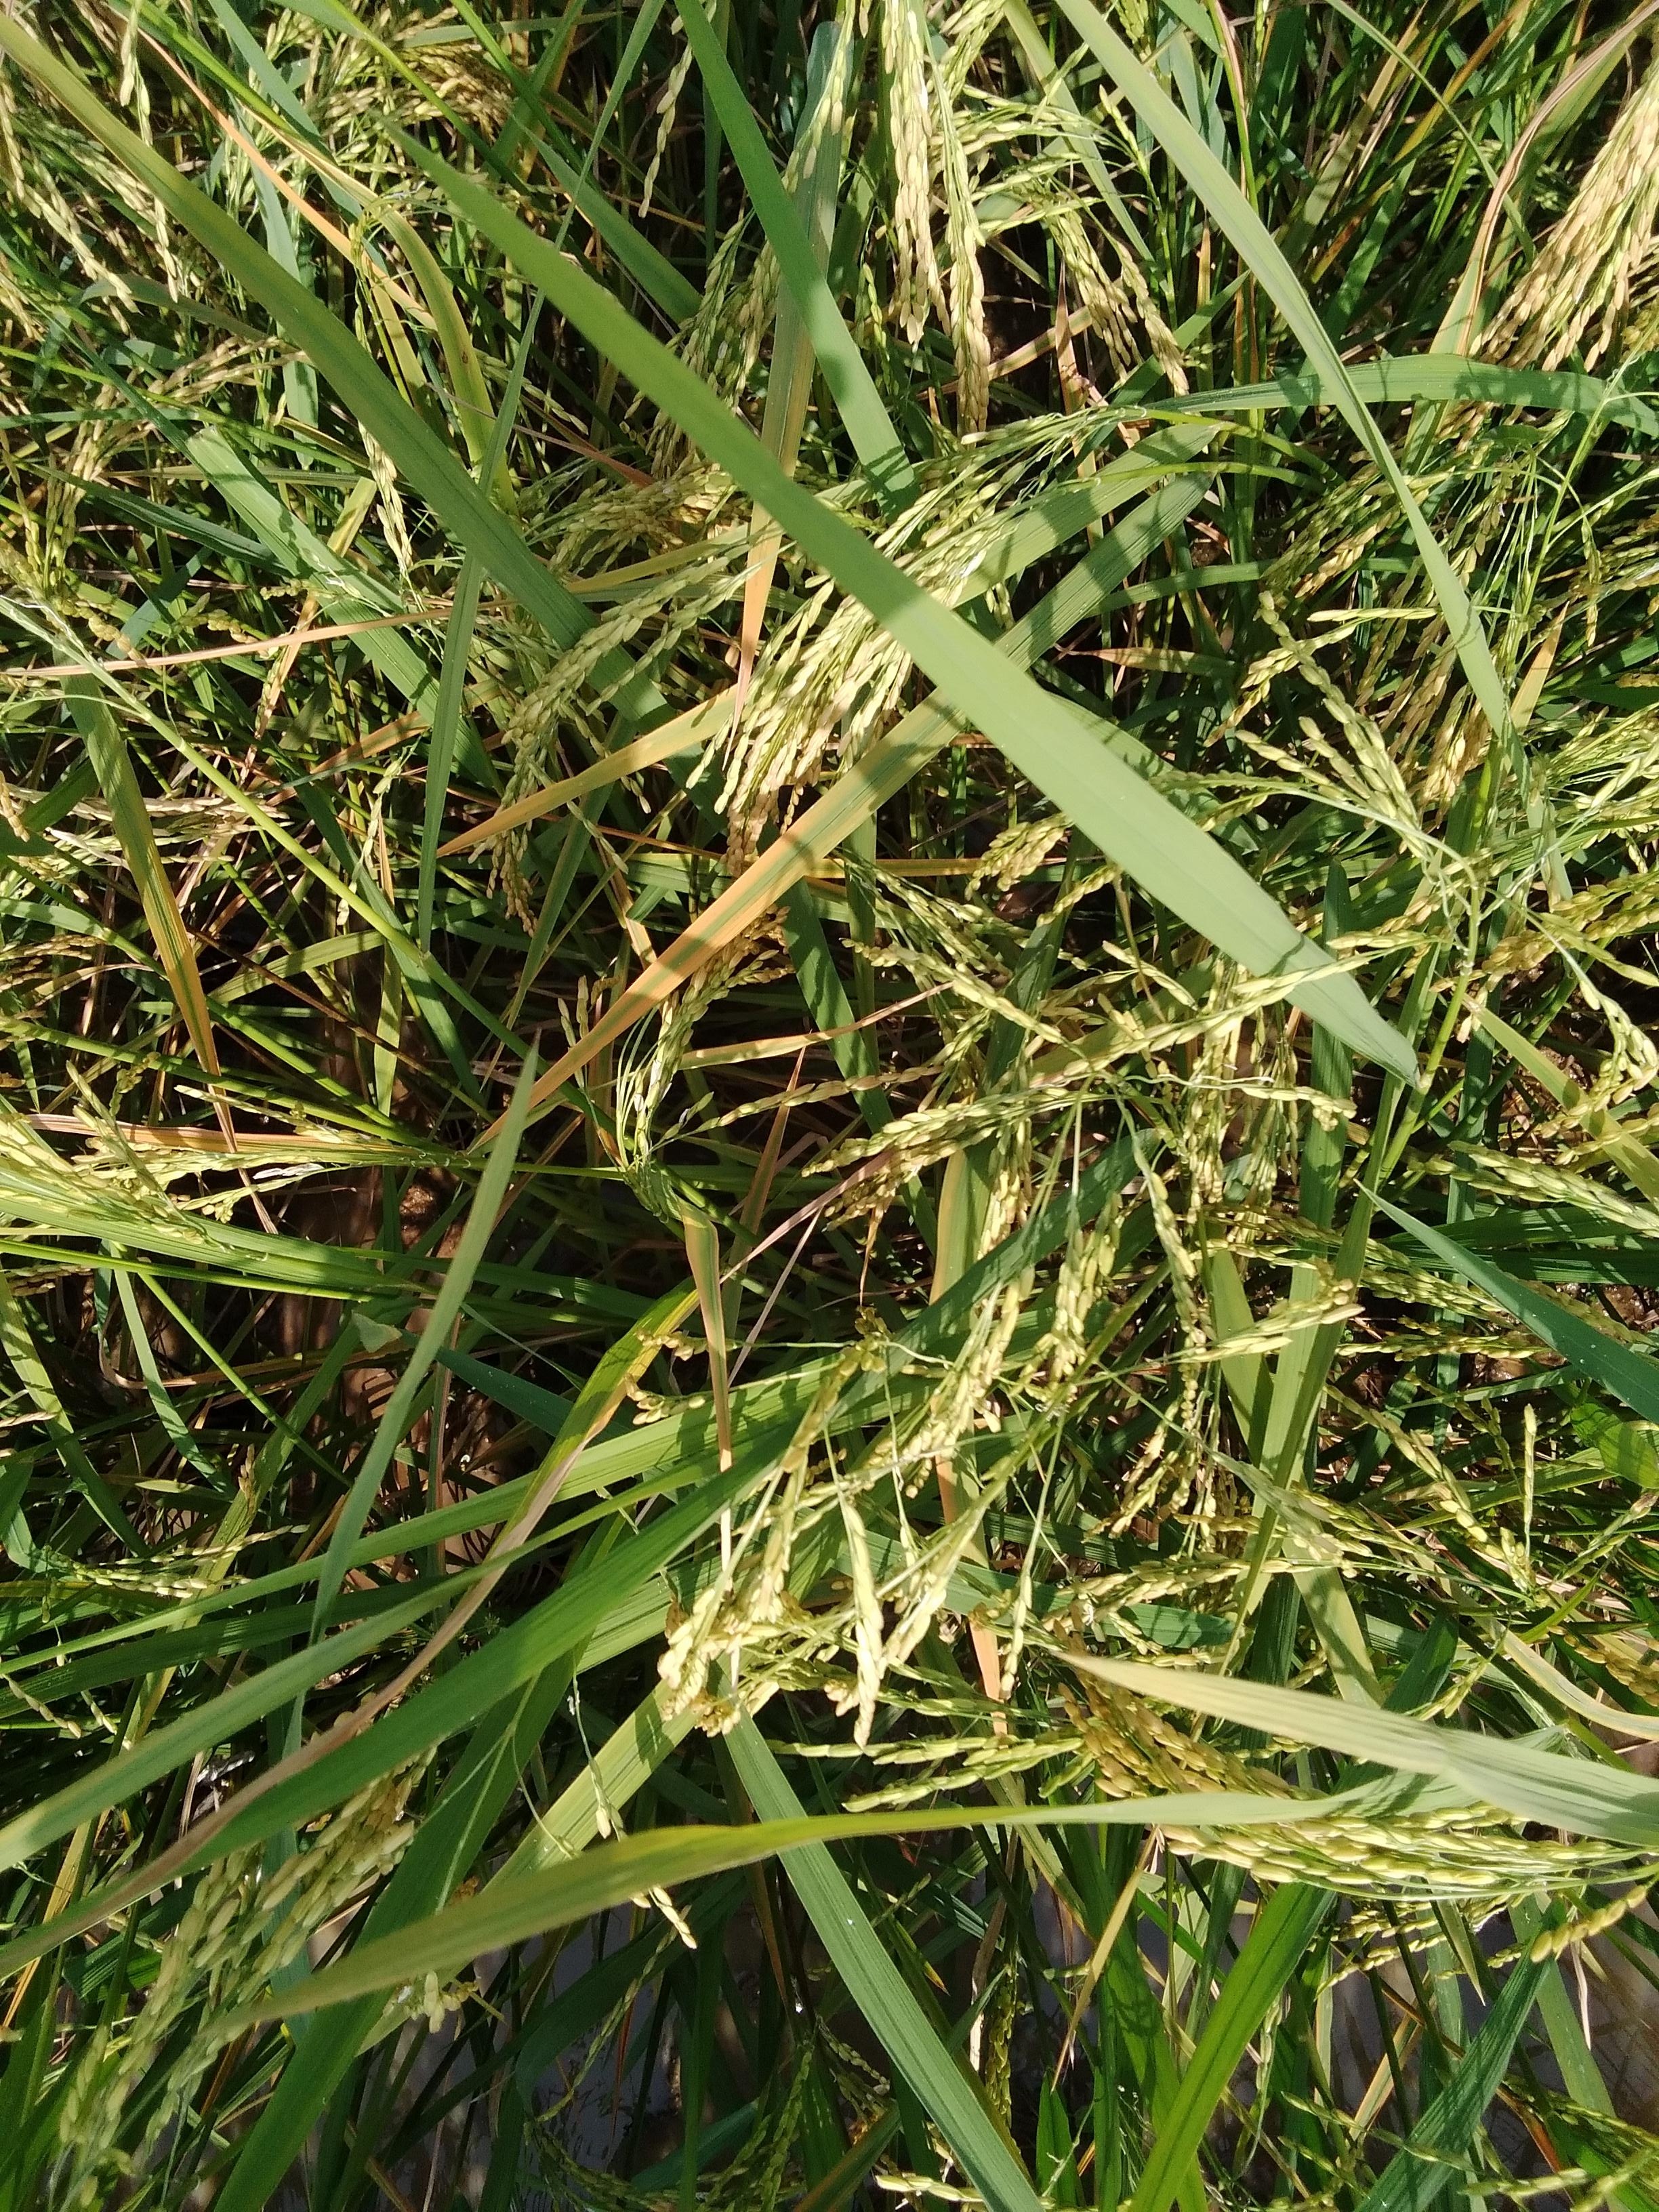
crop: rice
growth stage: ripening
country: Nigeria
